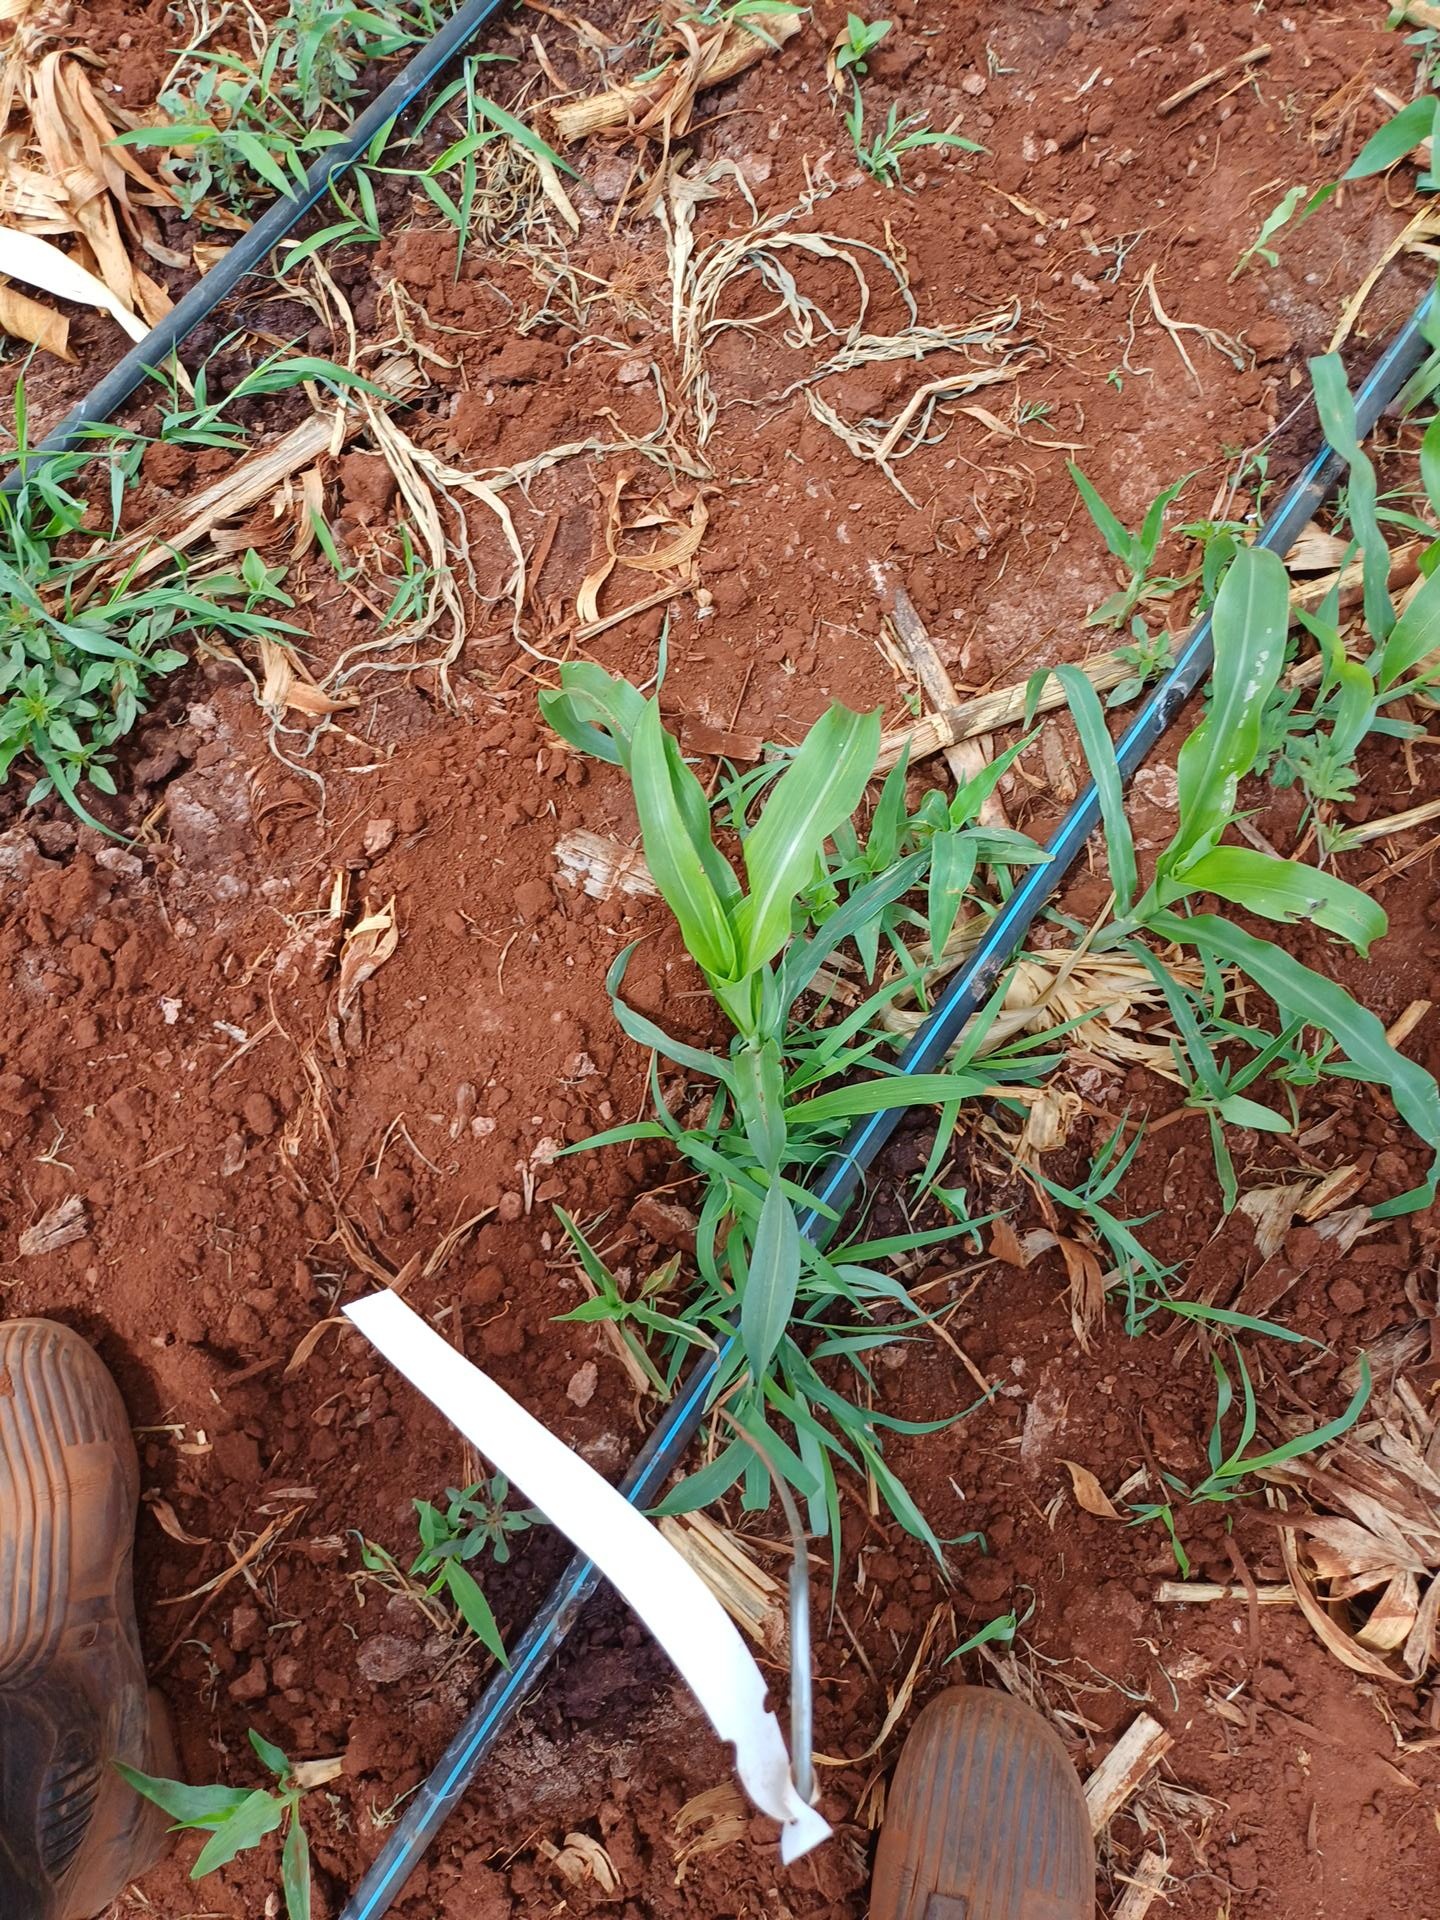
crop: sorghum
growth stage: vegetative
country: Kenya
